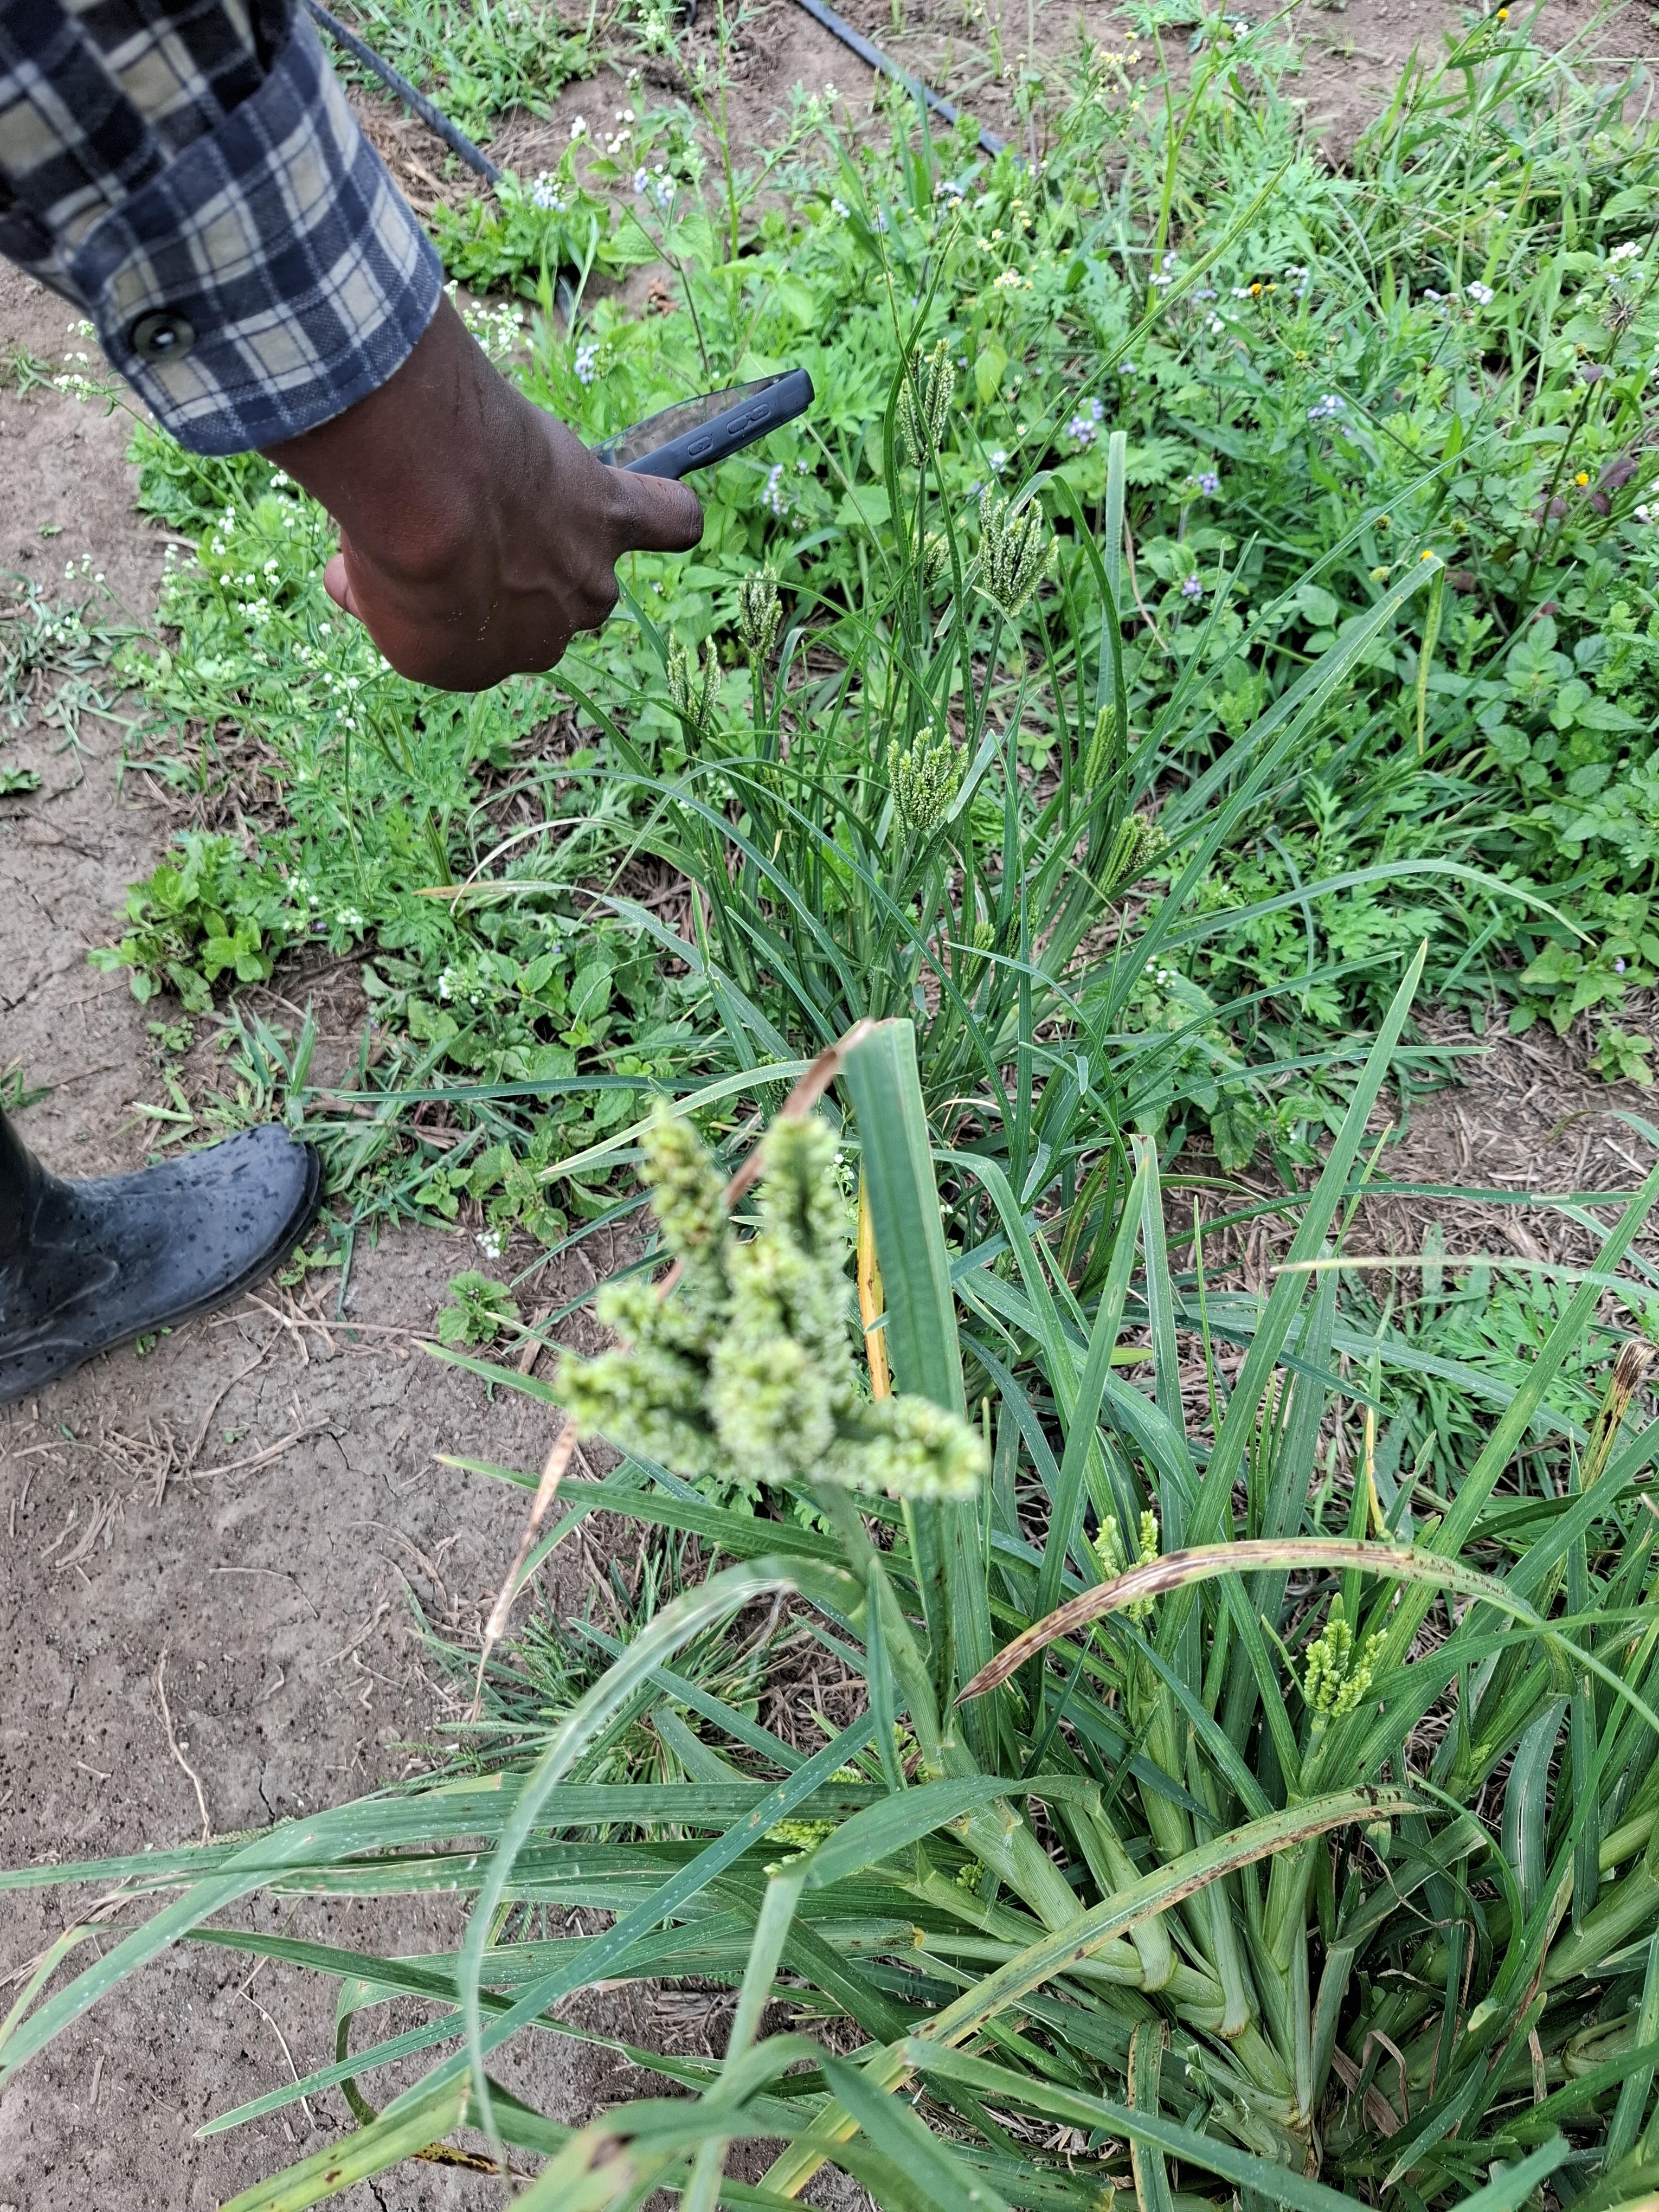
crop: sorghum
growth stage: harvest maturity
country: Tanzania
